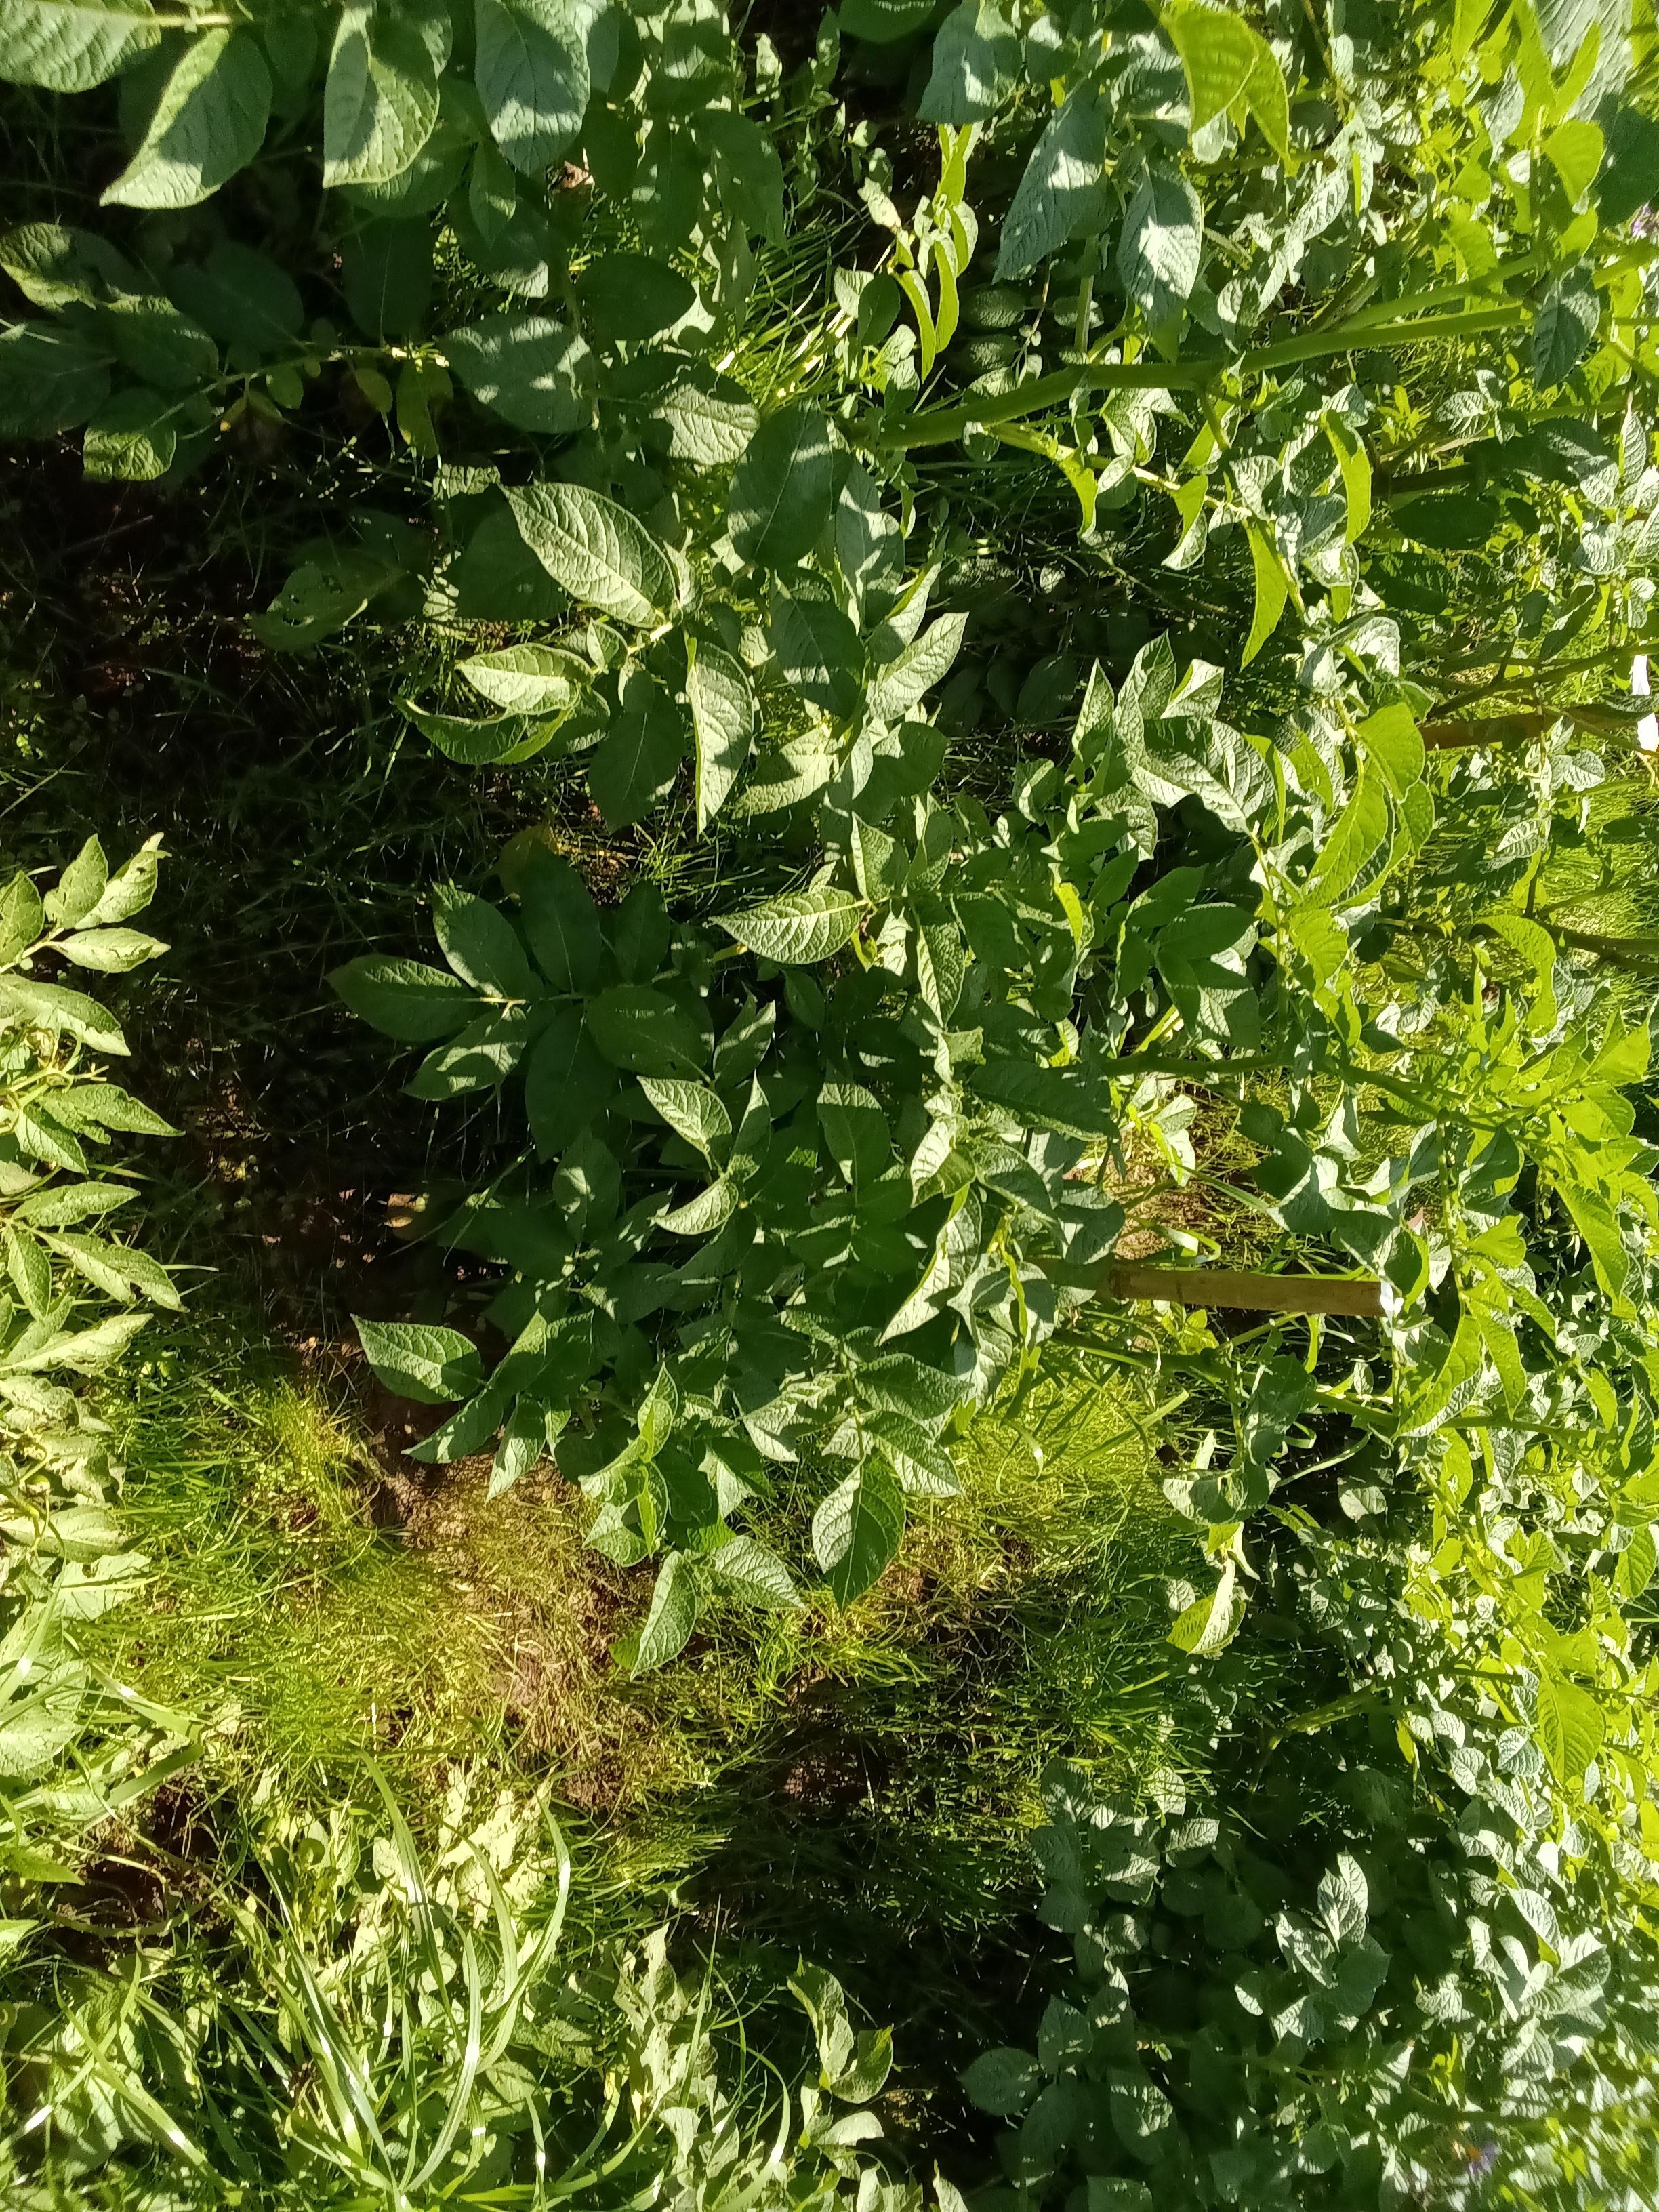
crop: potato
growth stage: flowering
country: Kenya
